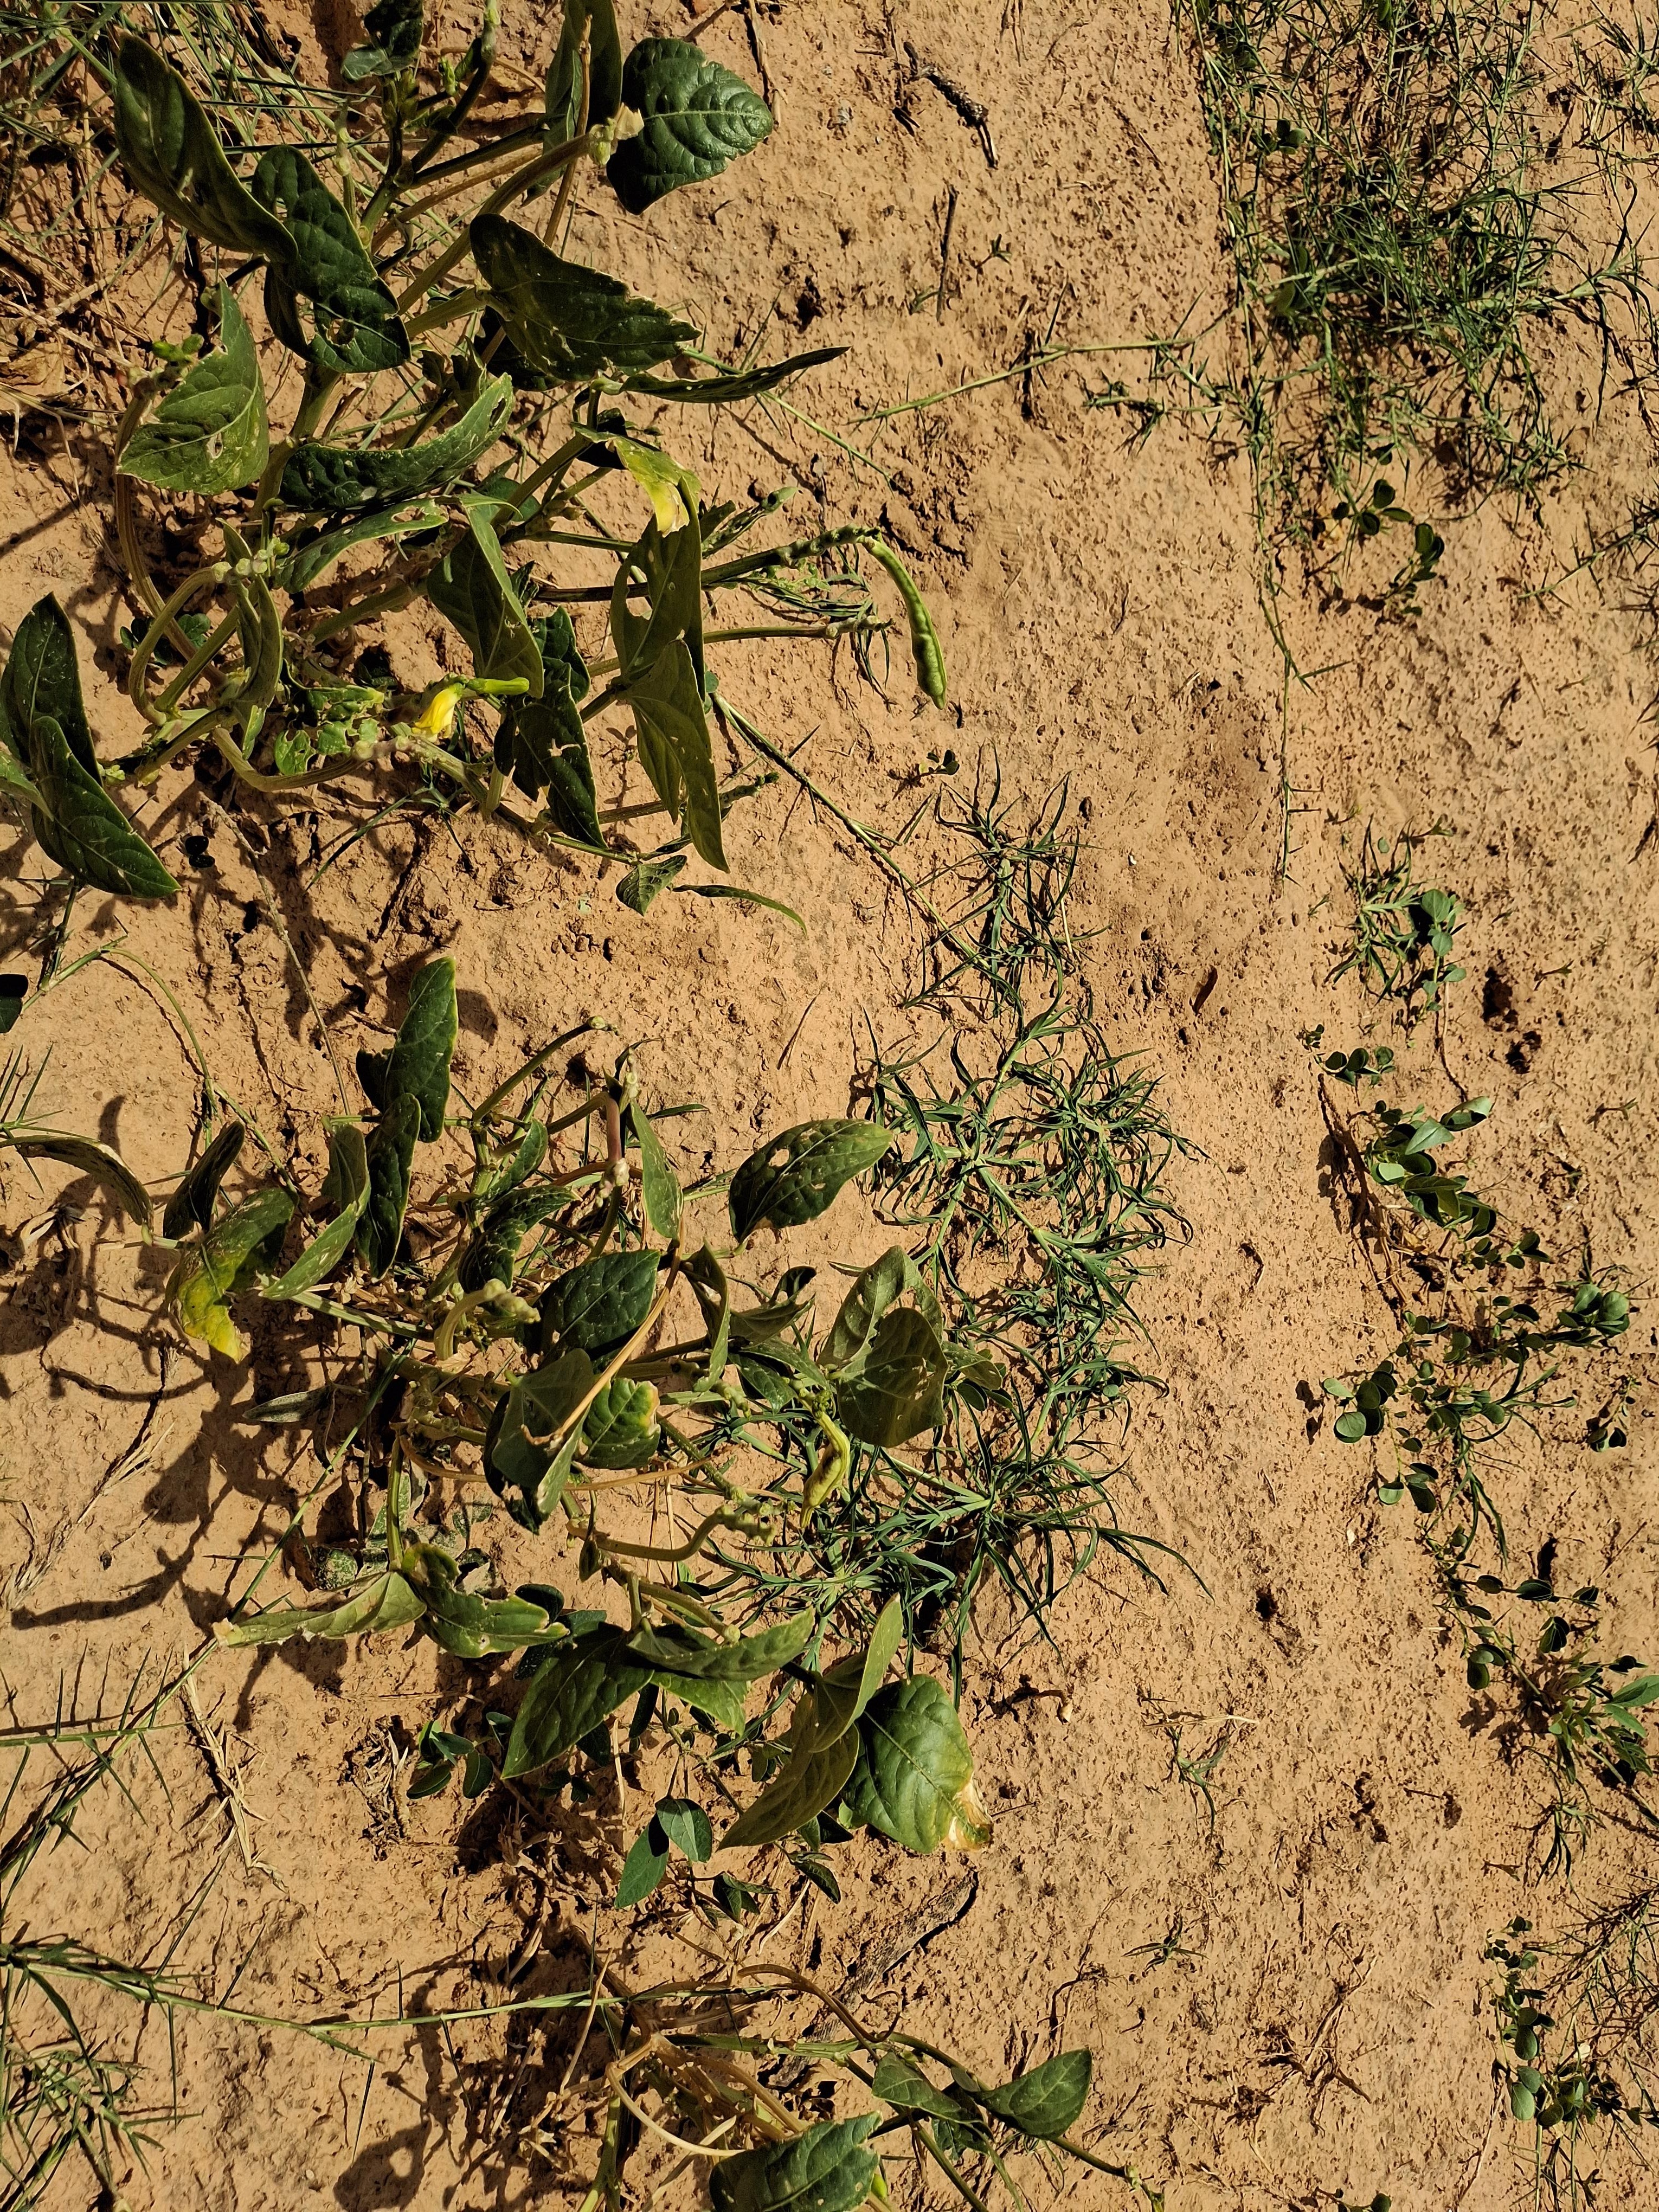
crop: cowpea
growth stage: harvest maturity
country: Nigeria
